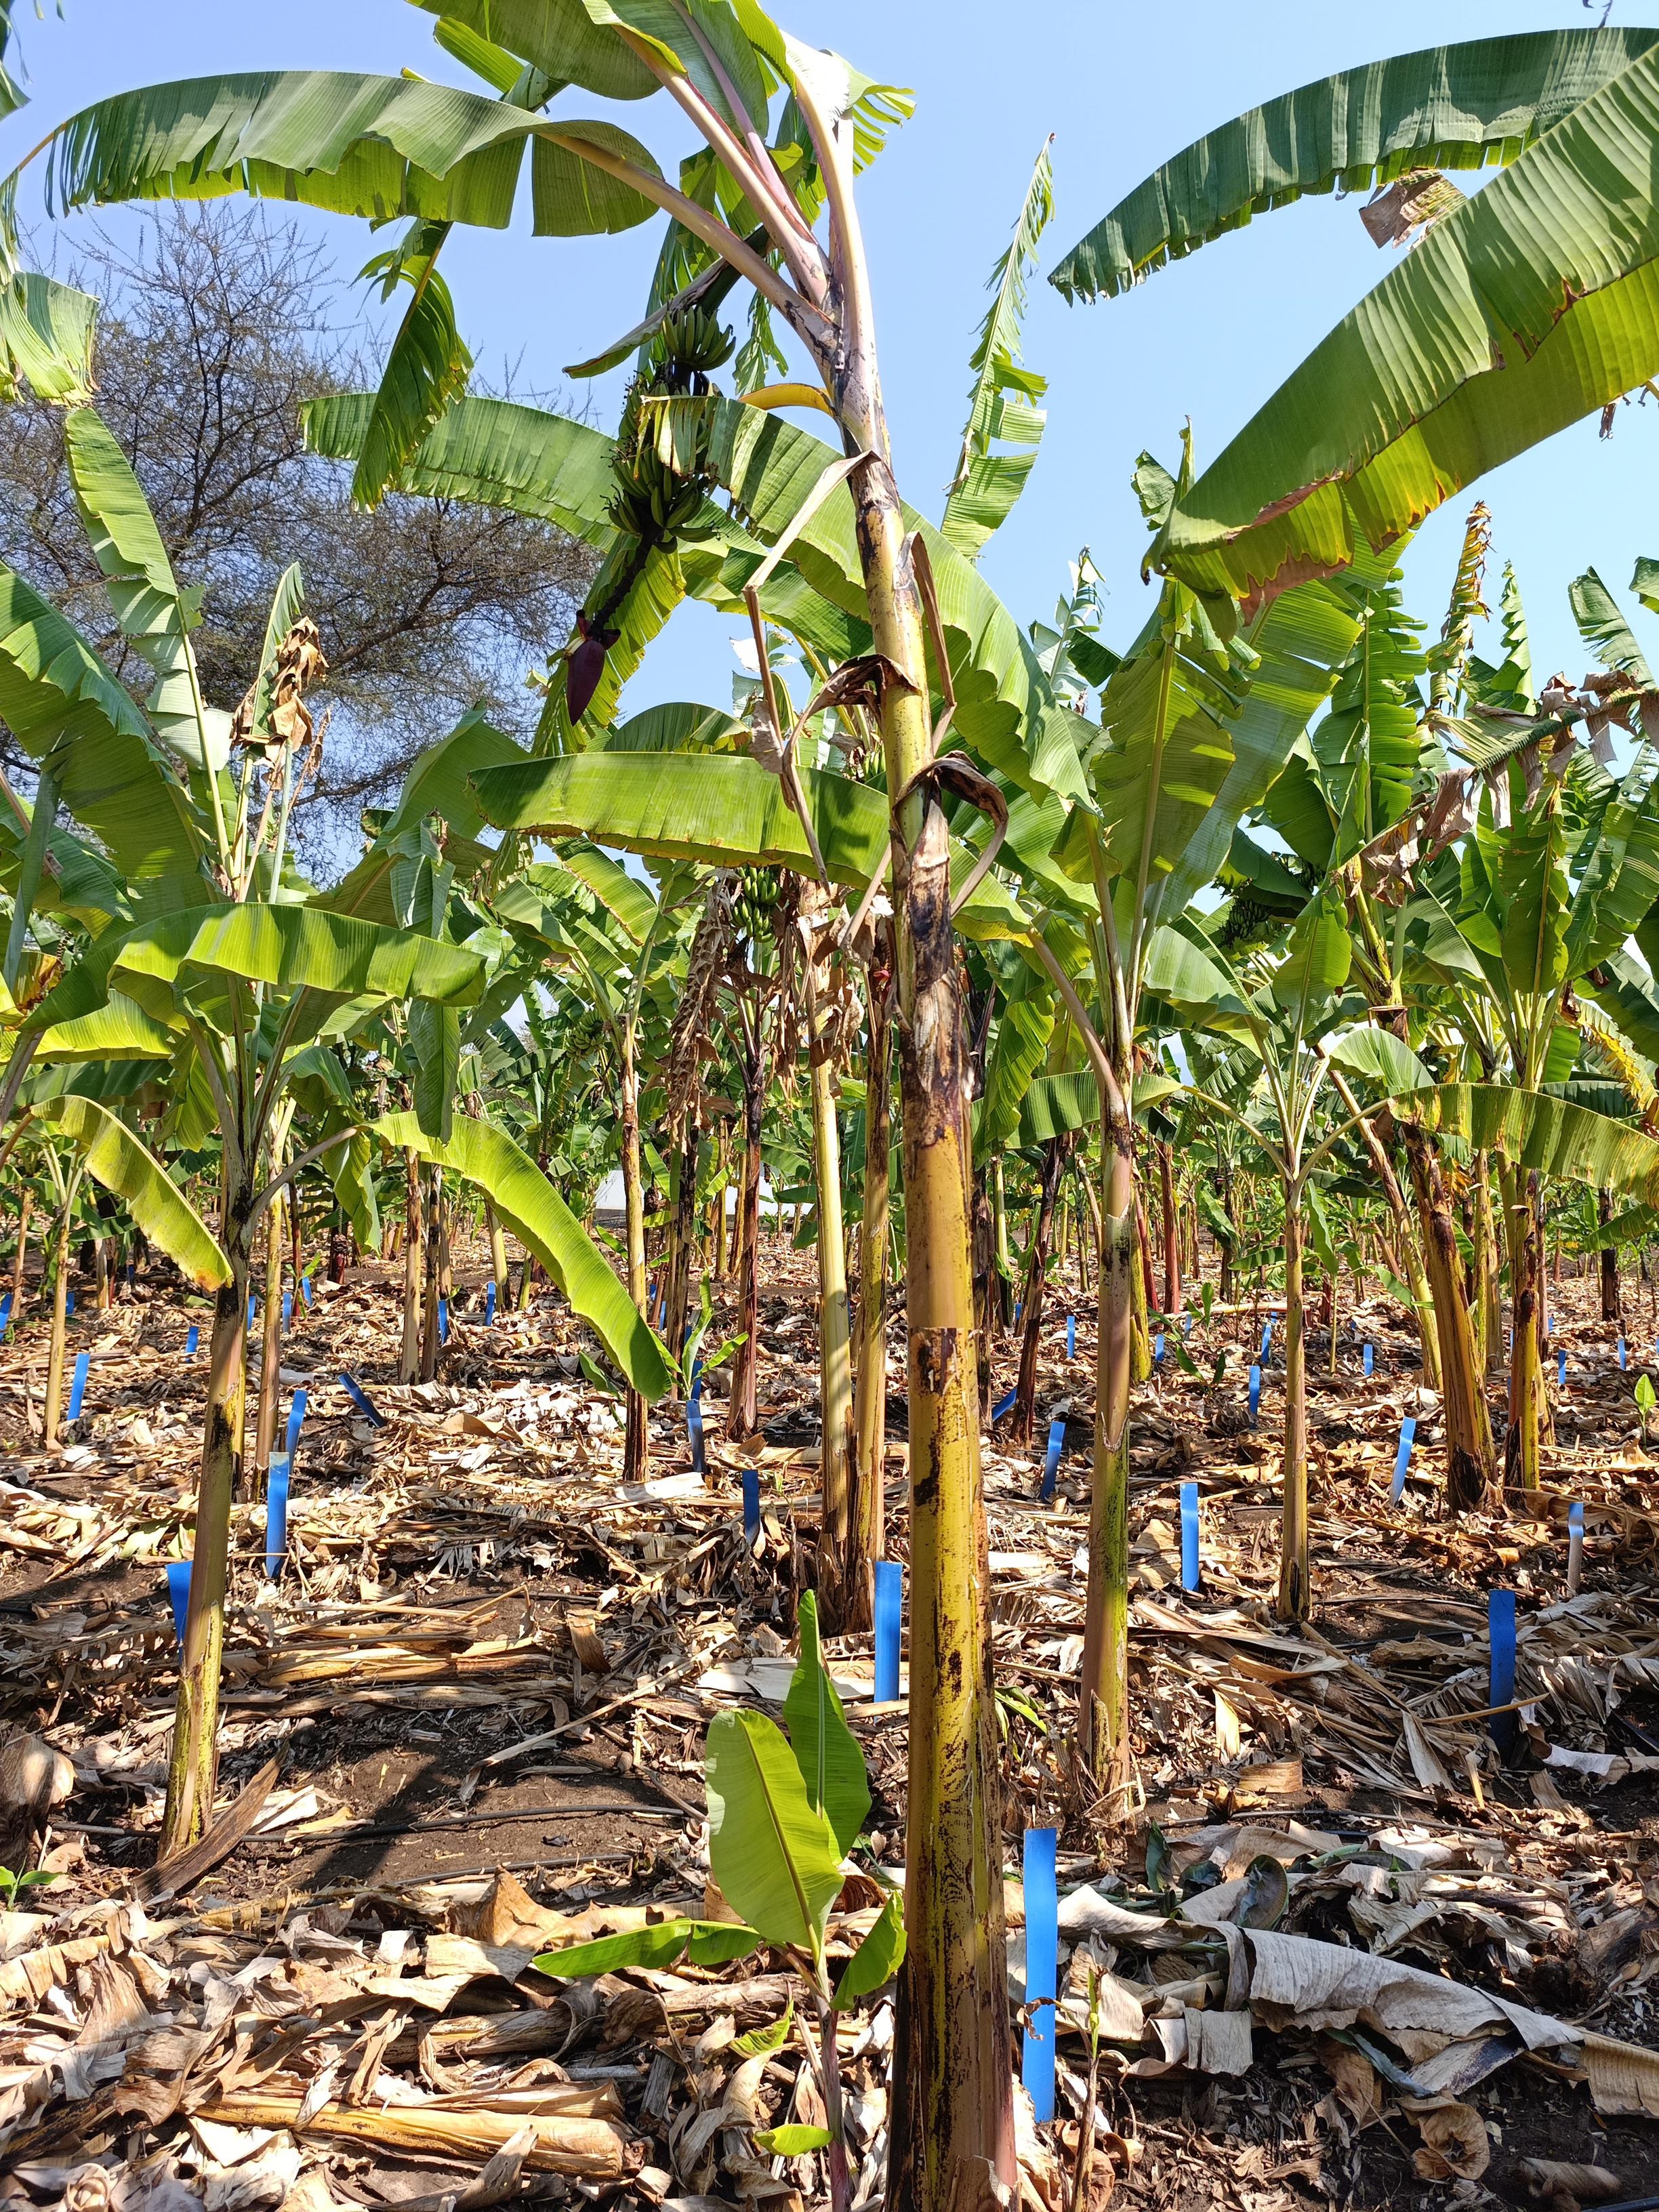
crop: banana
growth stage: development fruit
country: Tanzania
